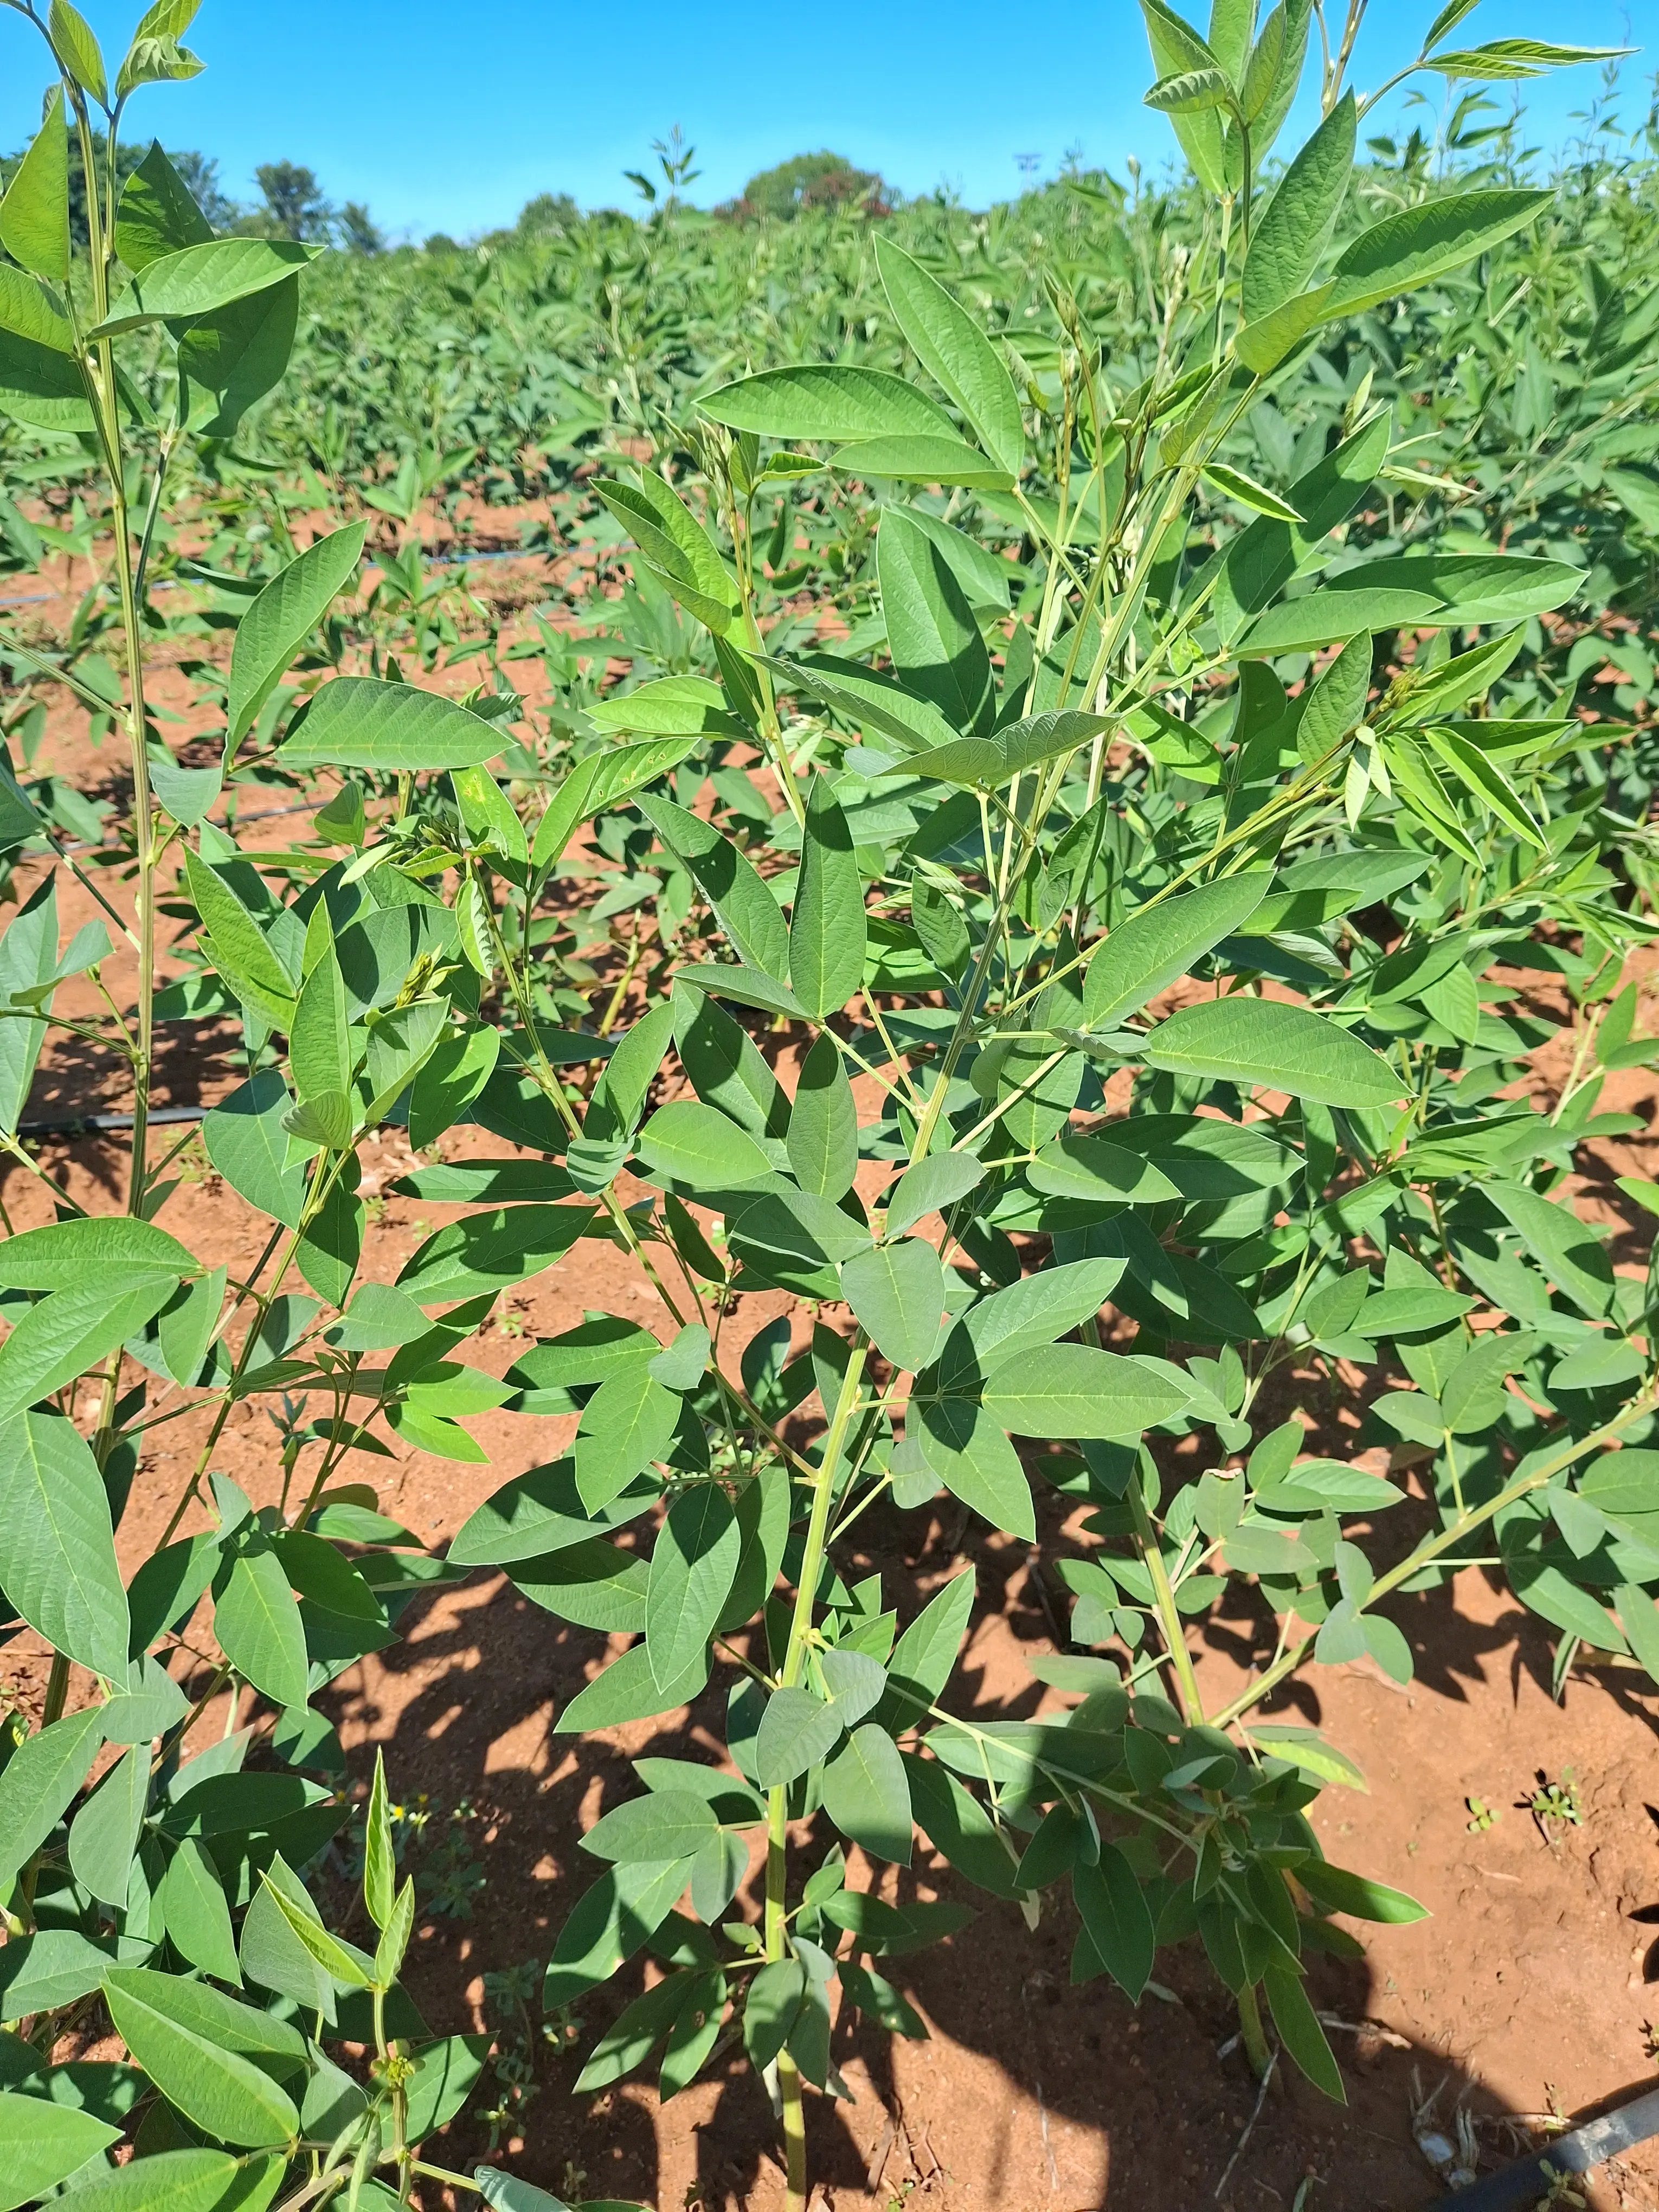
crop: pigeonpea
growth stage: flowering
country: Kenya
